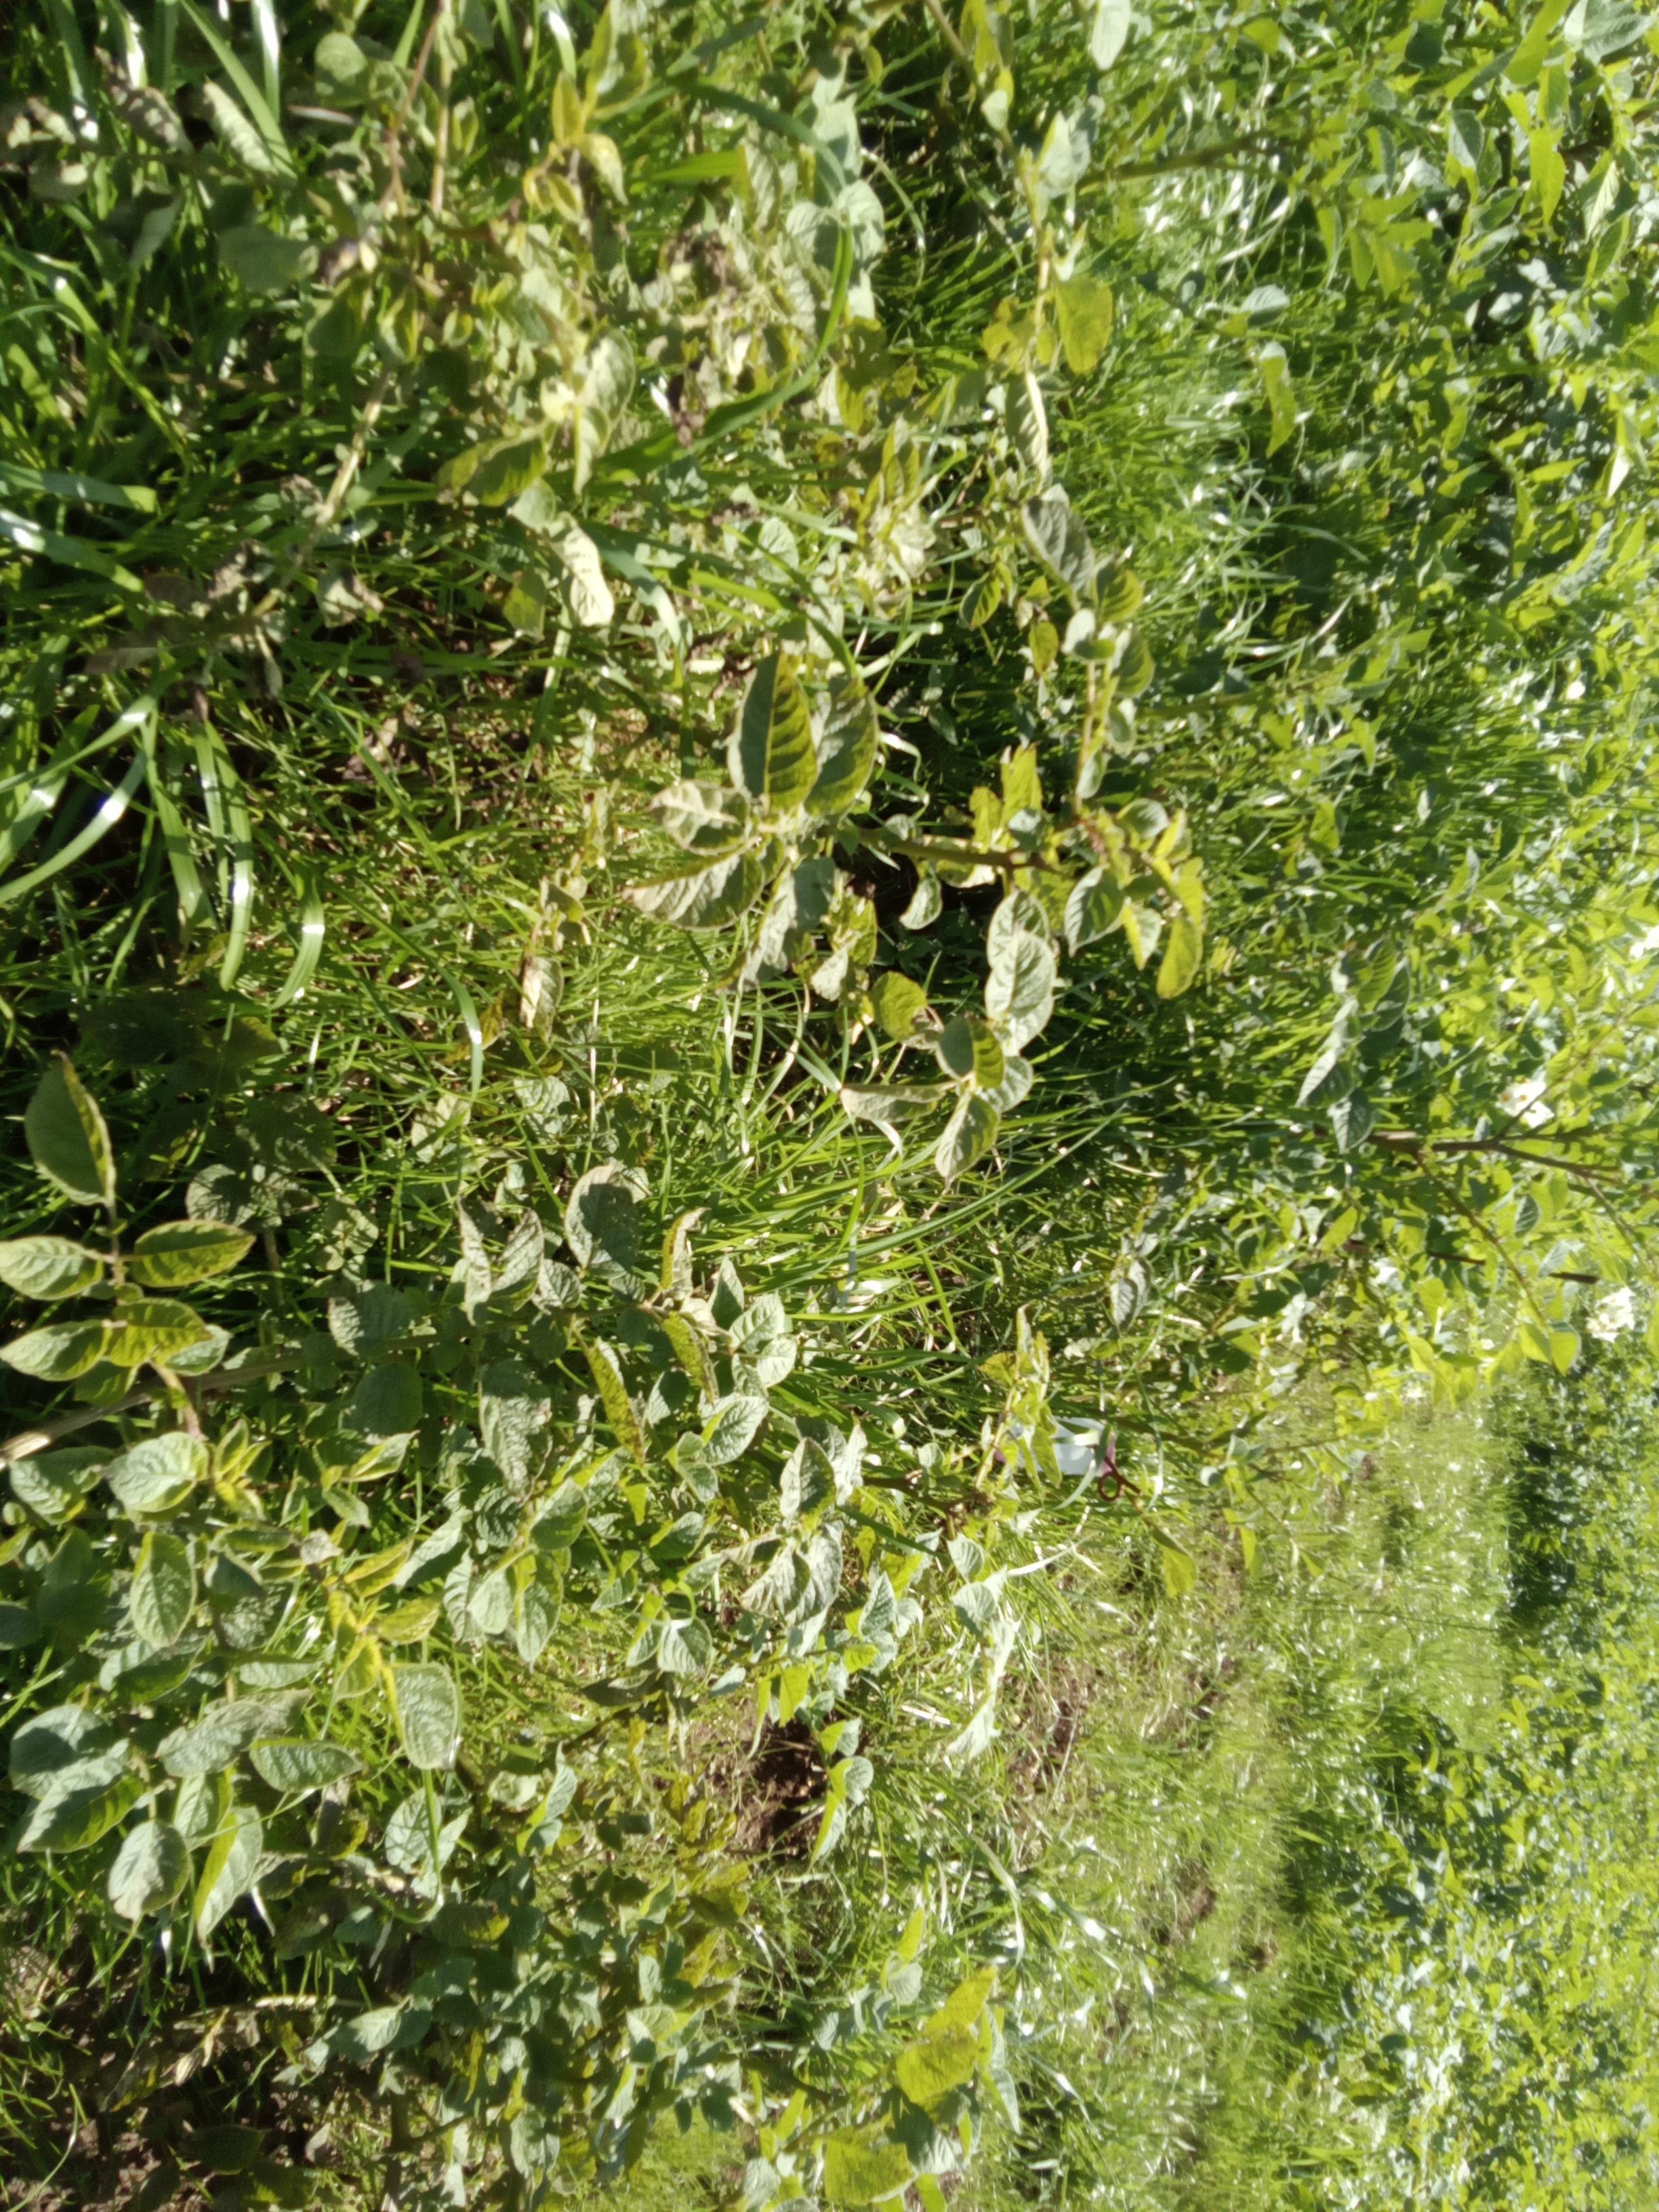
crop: potato
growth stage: flowering
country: Kenya
